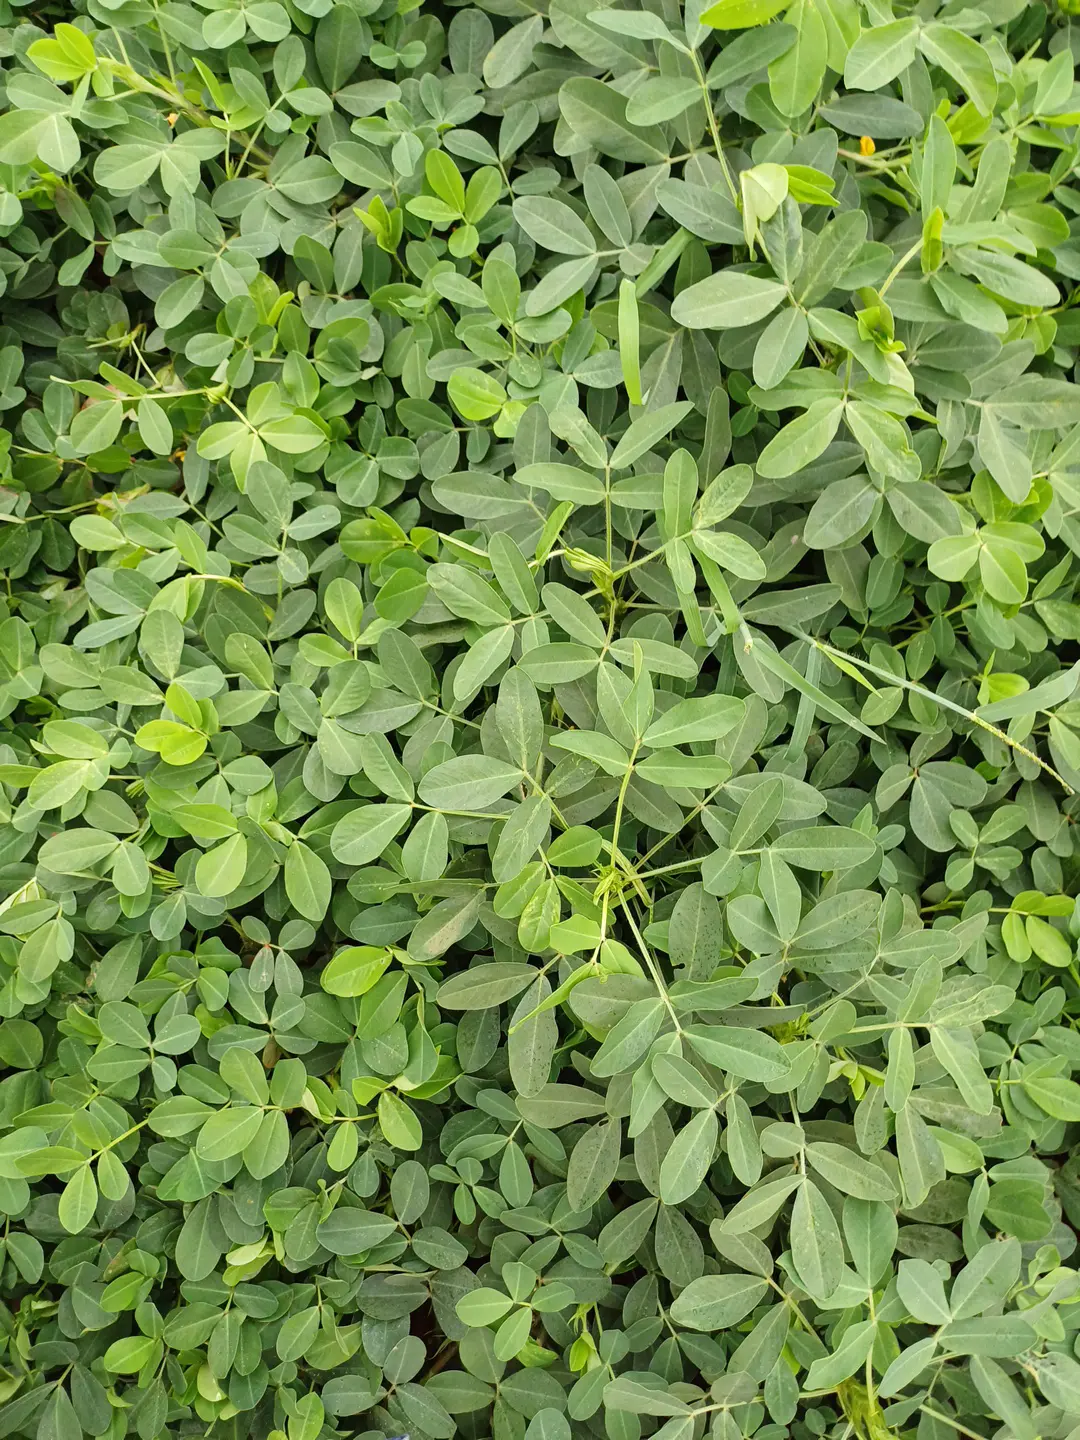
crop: groundnut
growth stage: flowering
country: Kenya
